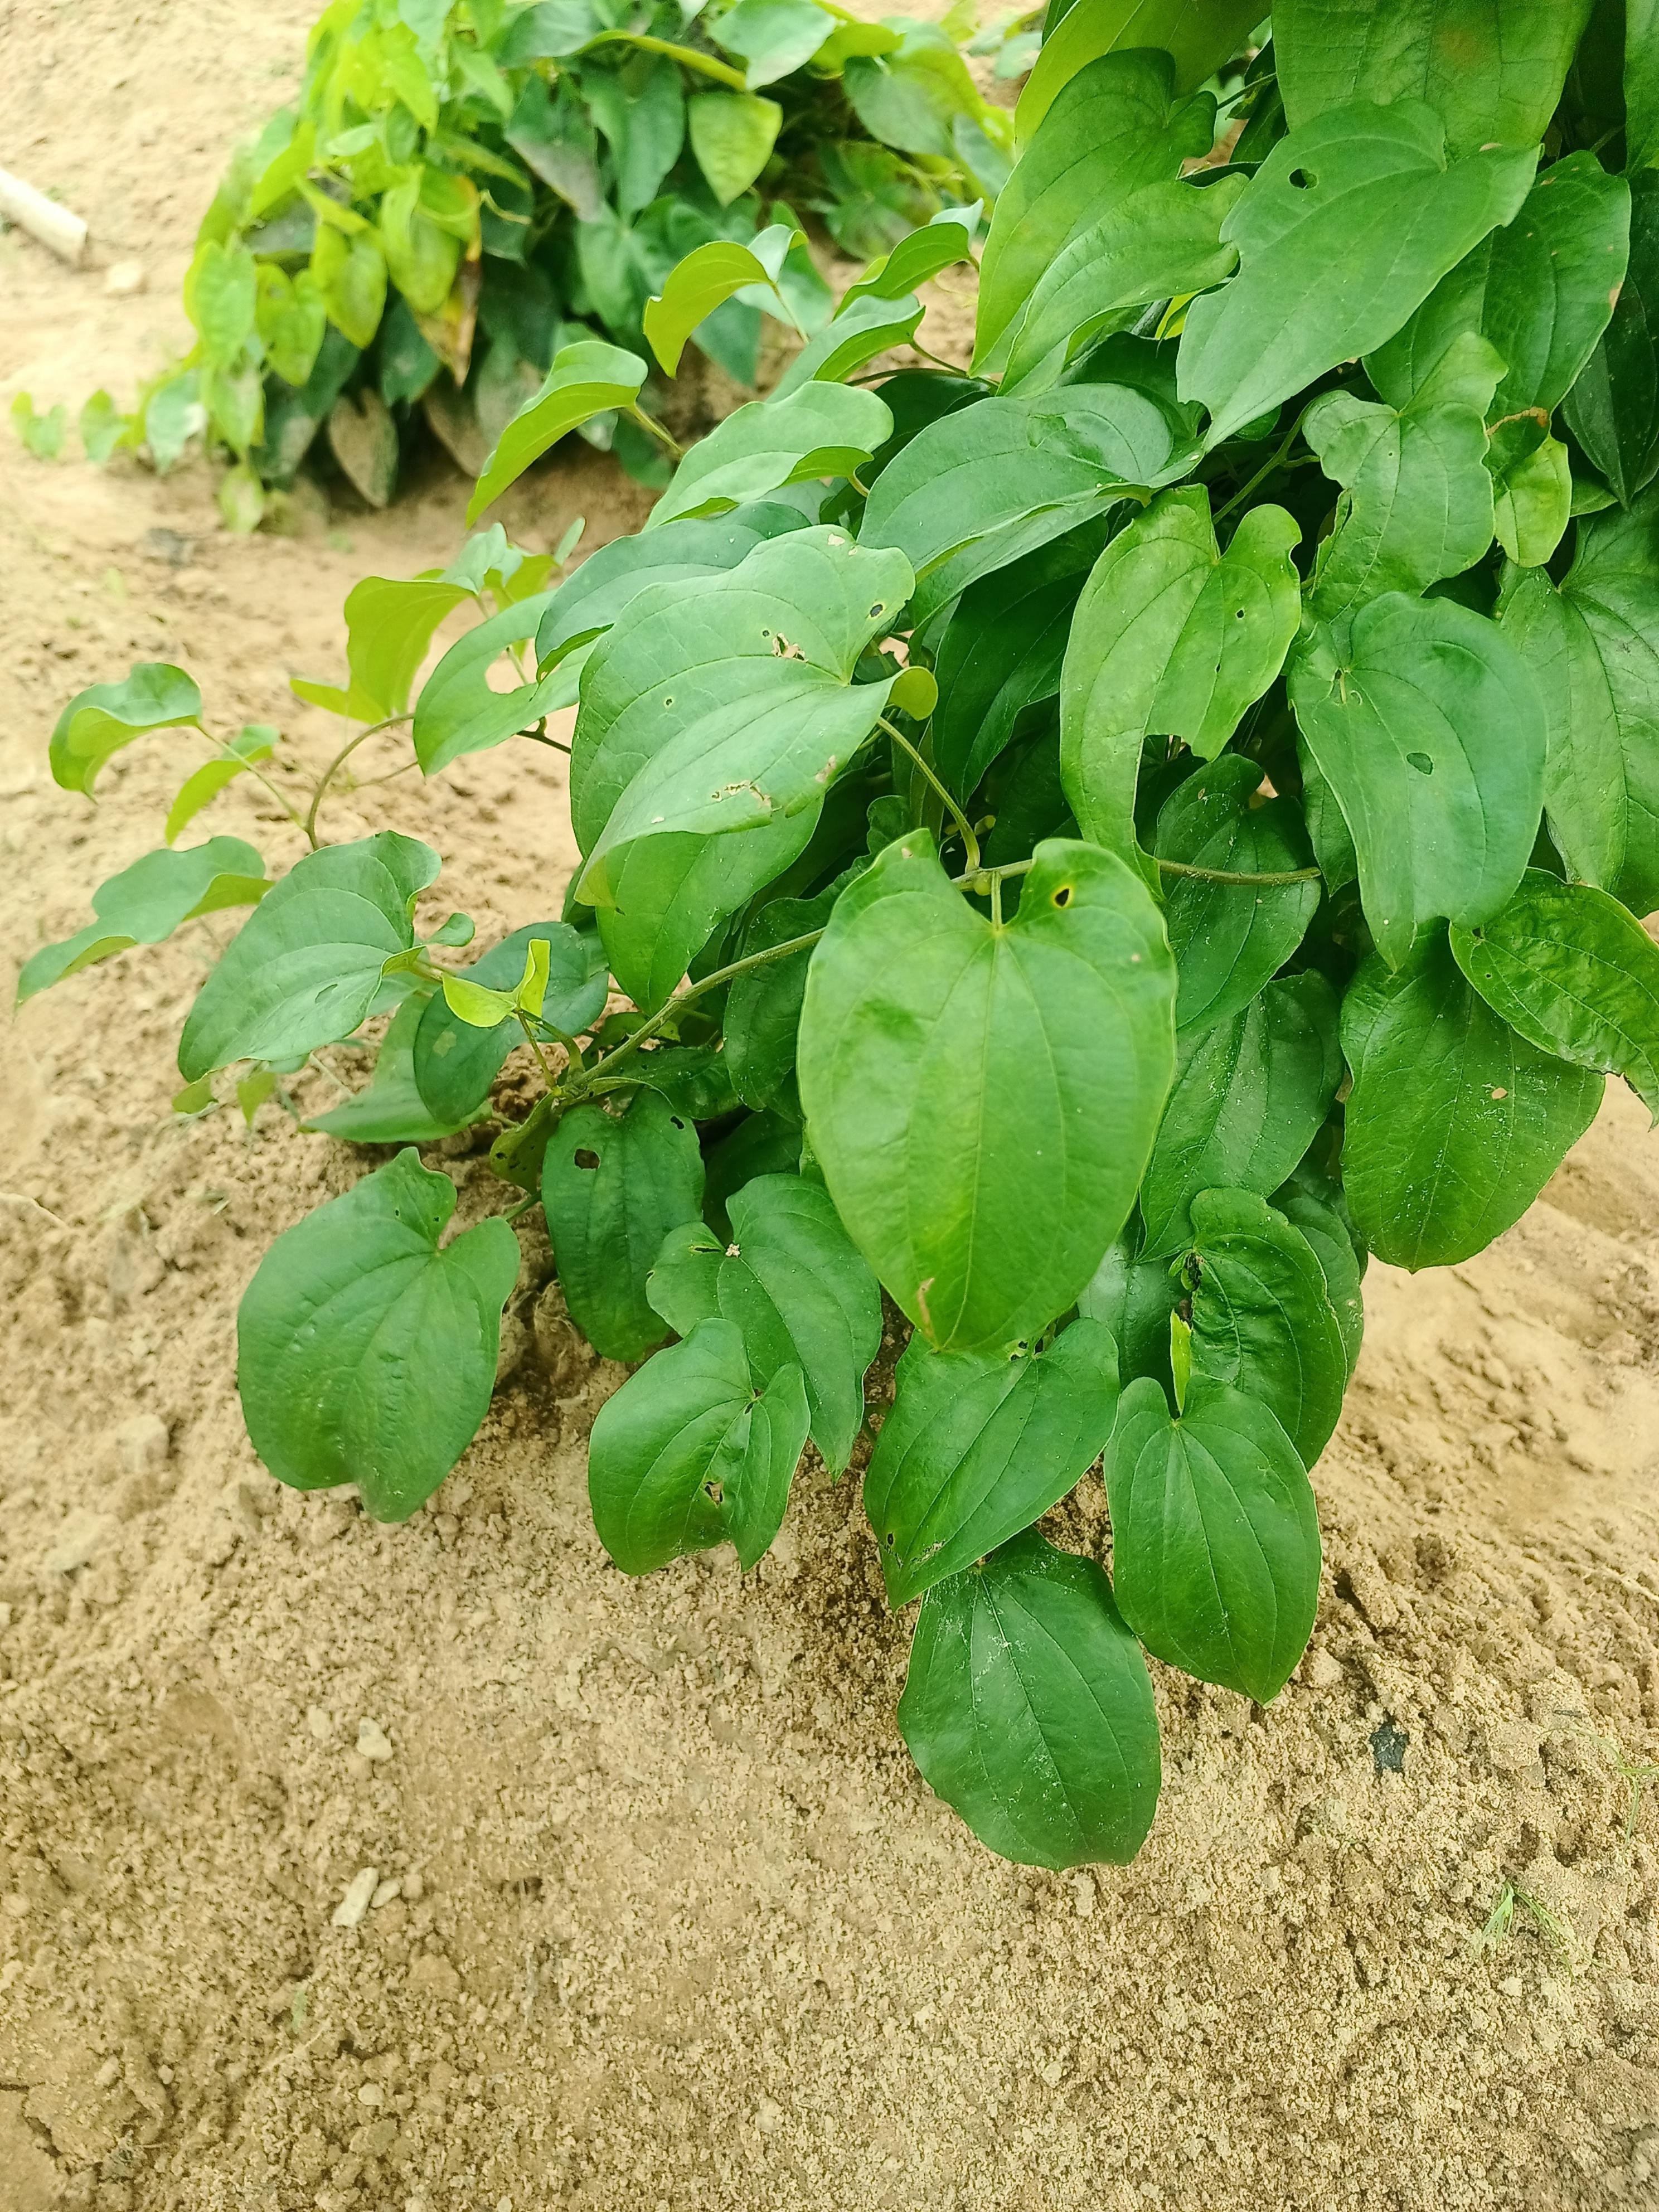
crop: yam
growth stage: vegetative
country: Nigeria
